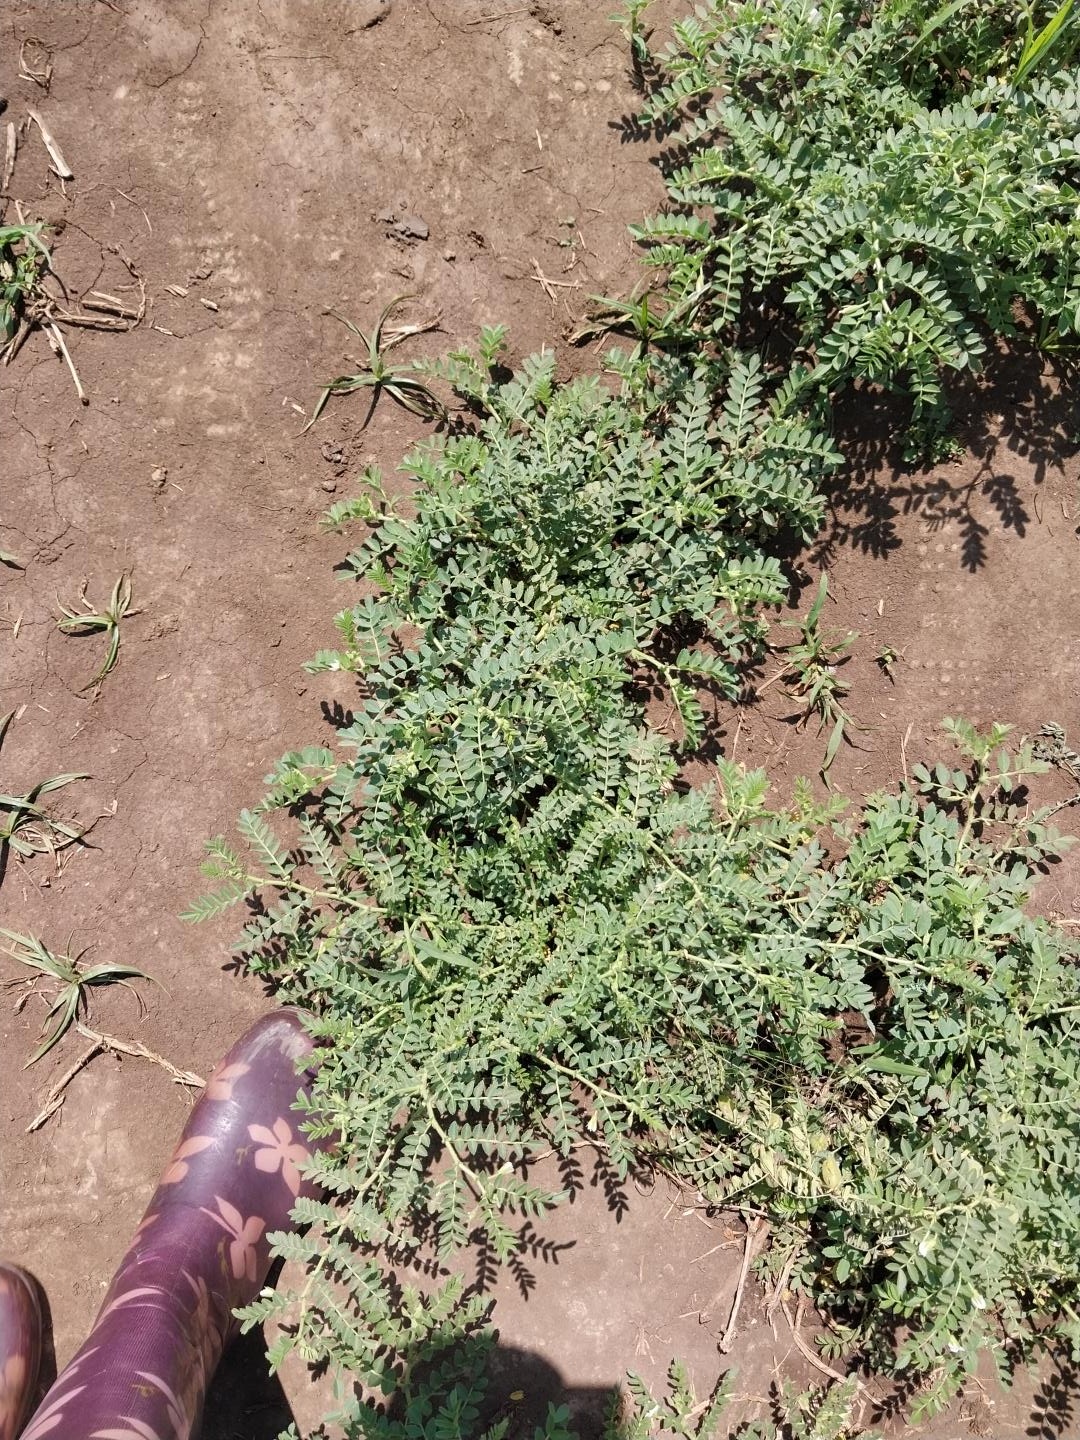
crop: chickpea
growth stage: development pod
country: Tanzania
